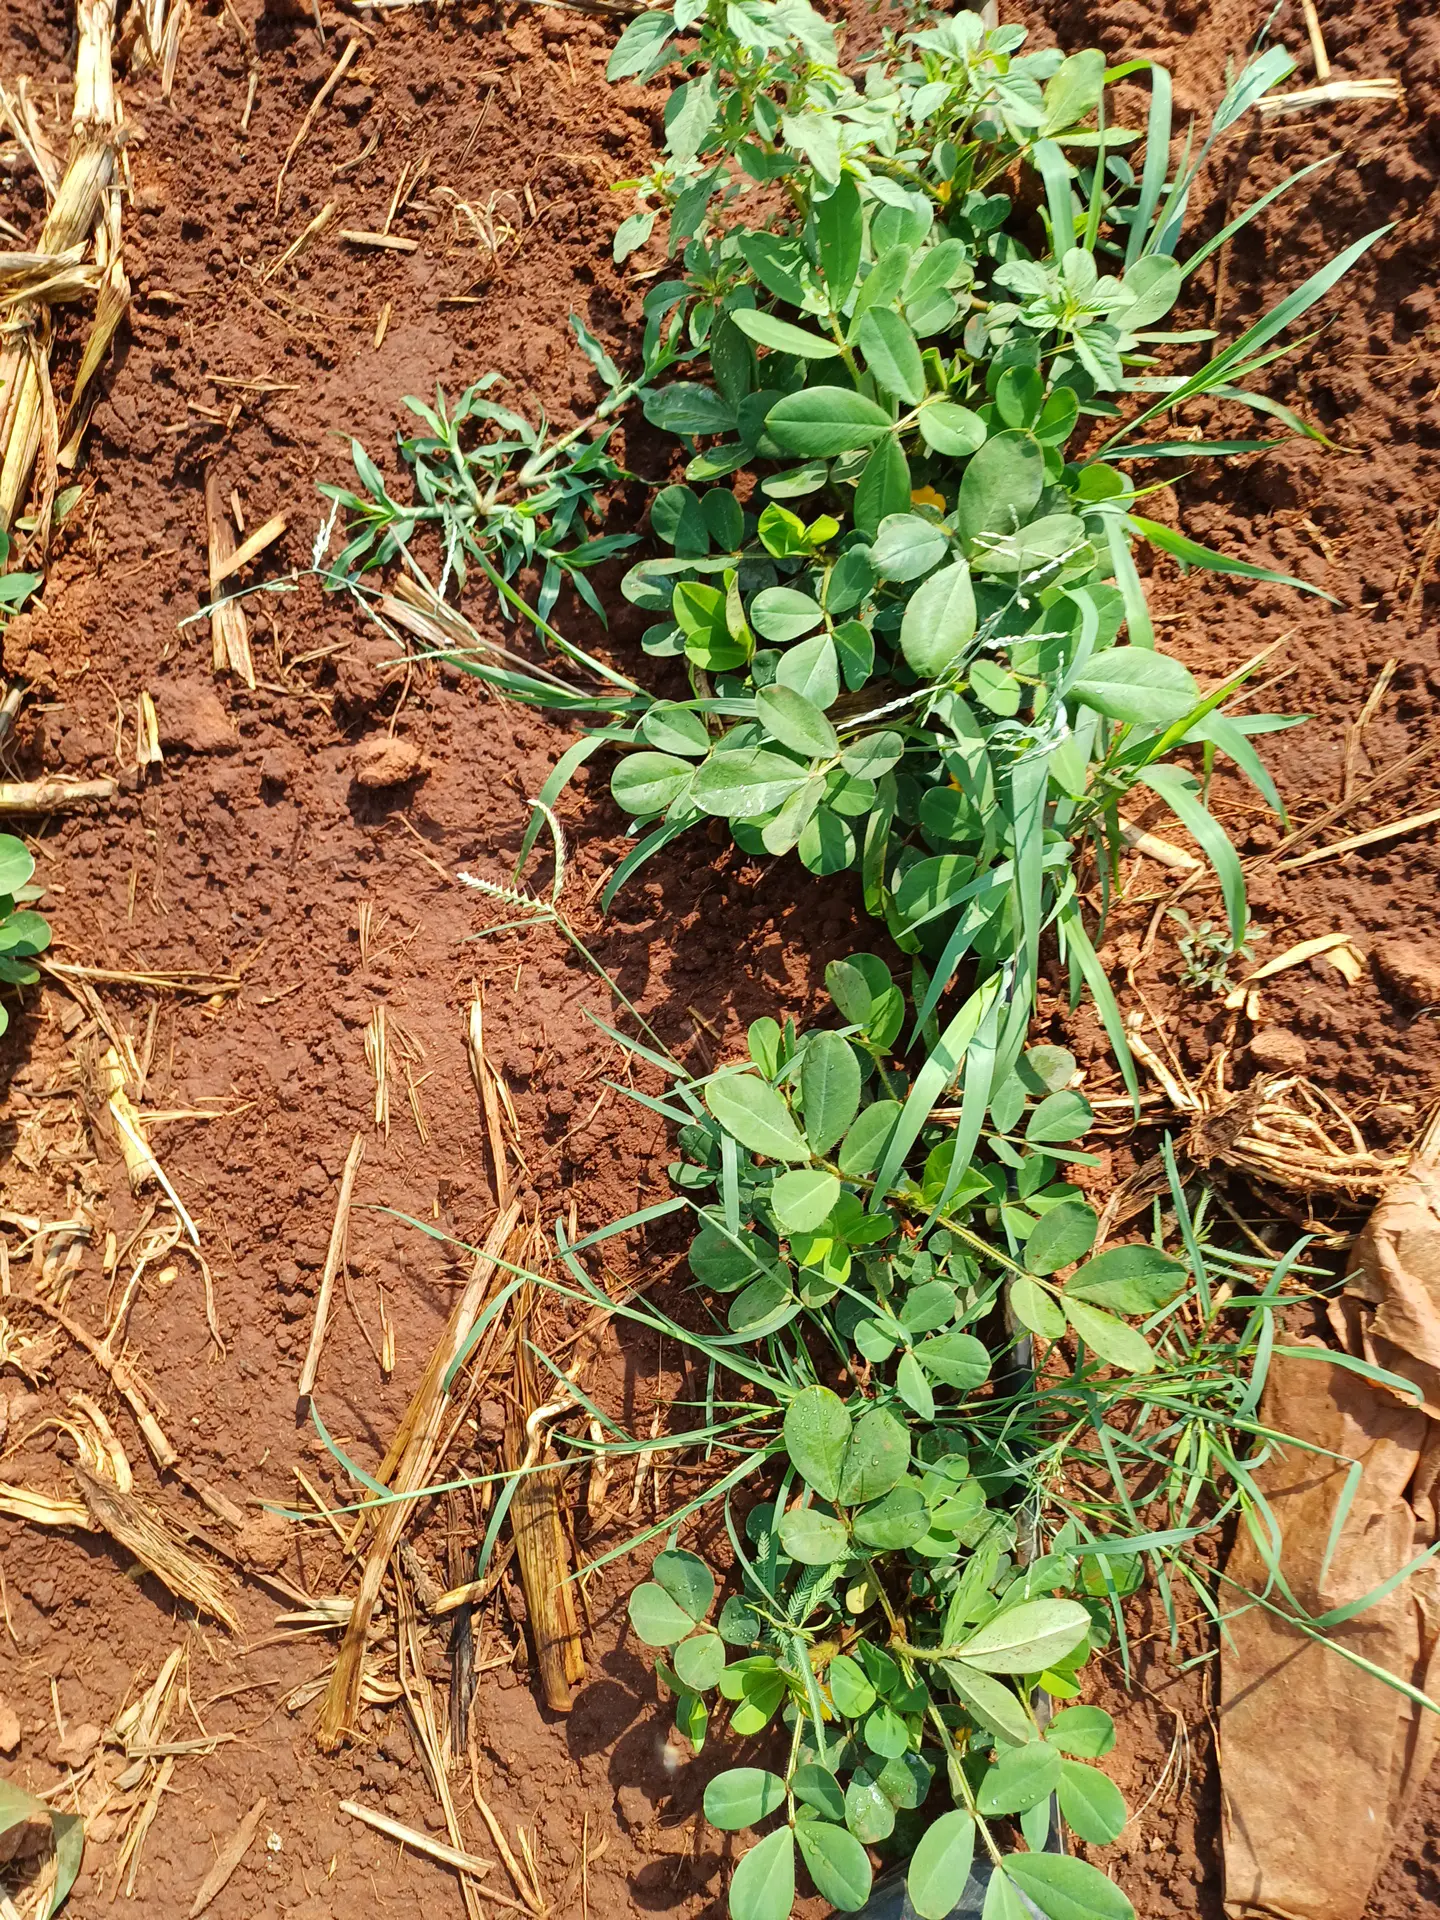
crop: groundnut
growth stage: vegetative
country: Kenya
